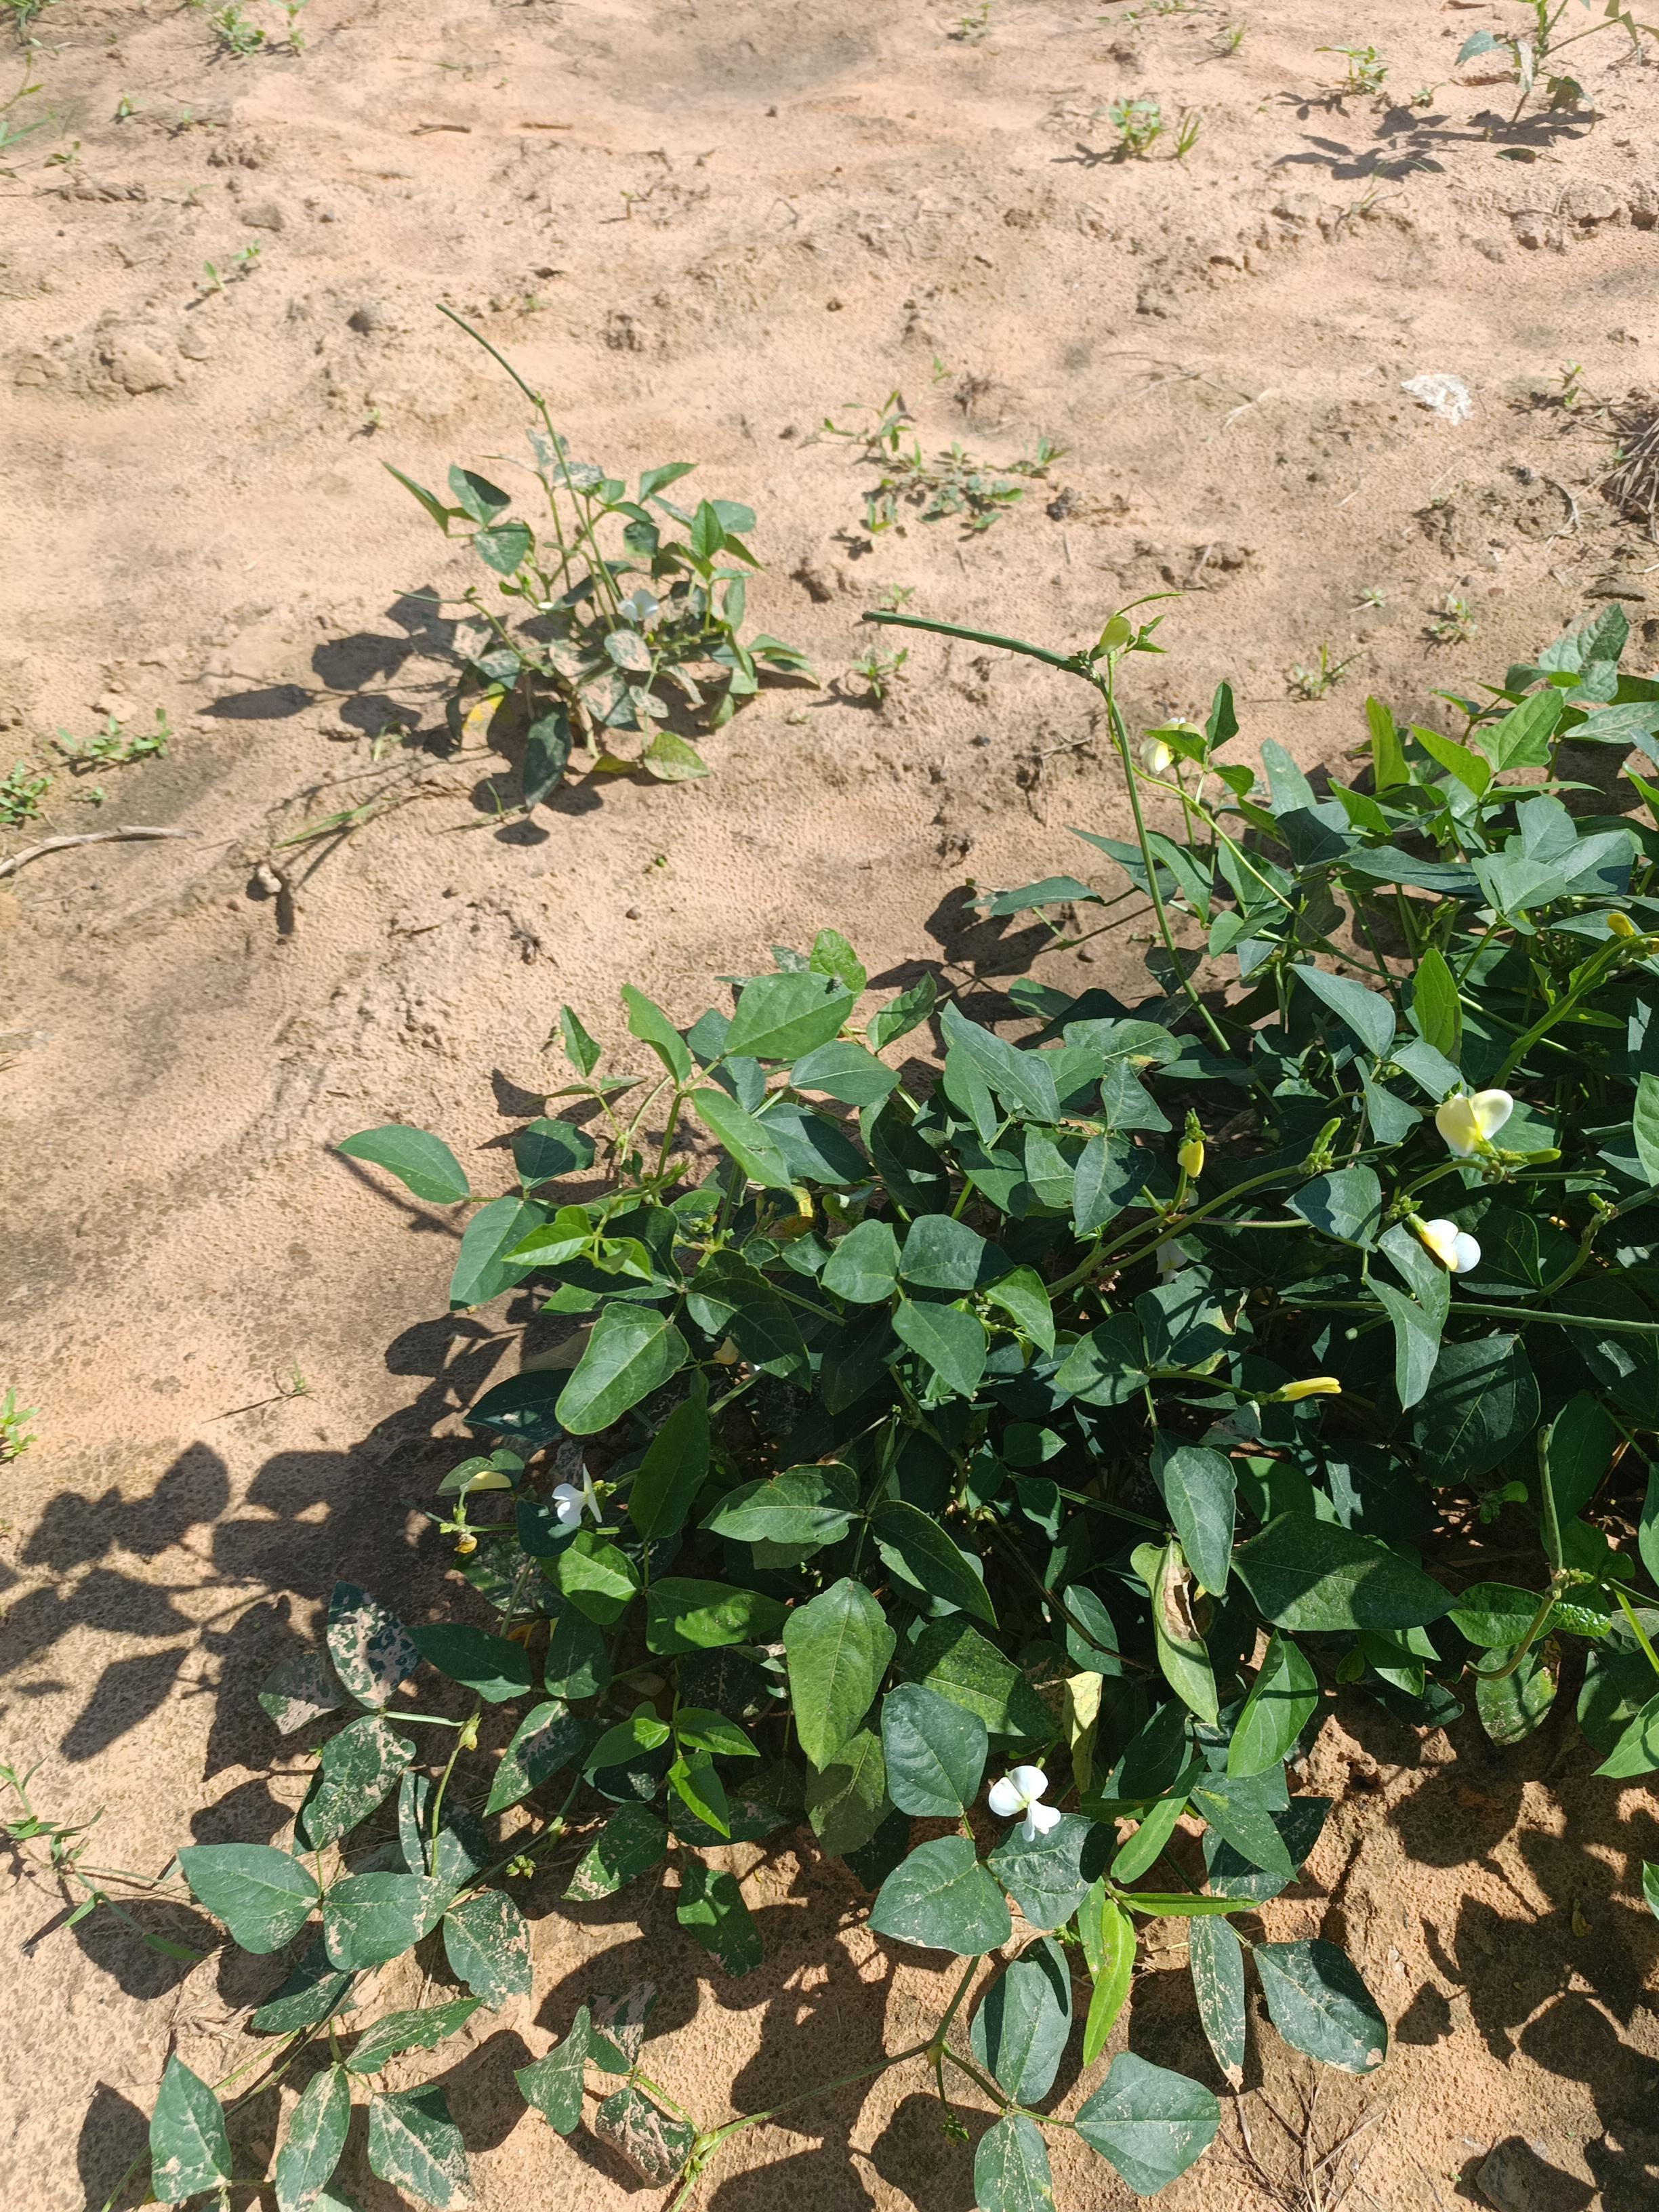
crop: cowpea
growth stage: development pod
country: Nigeria
